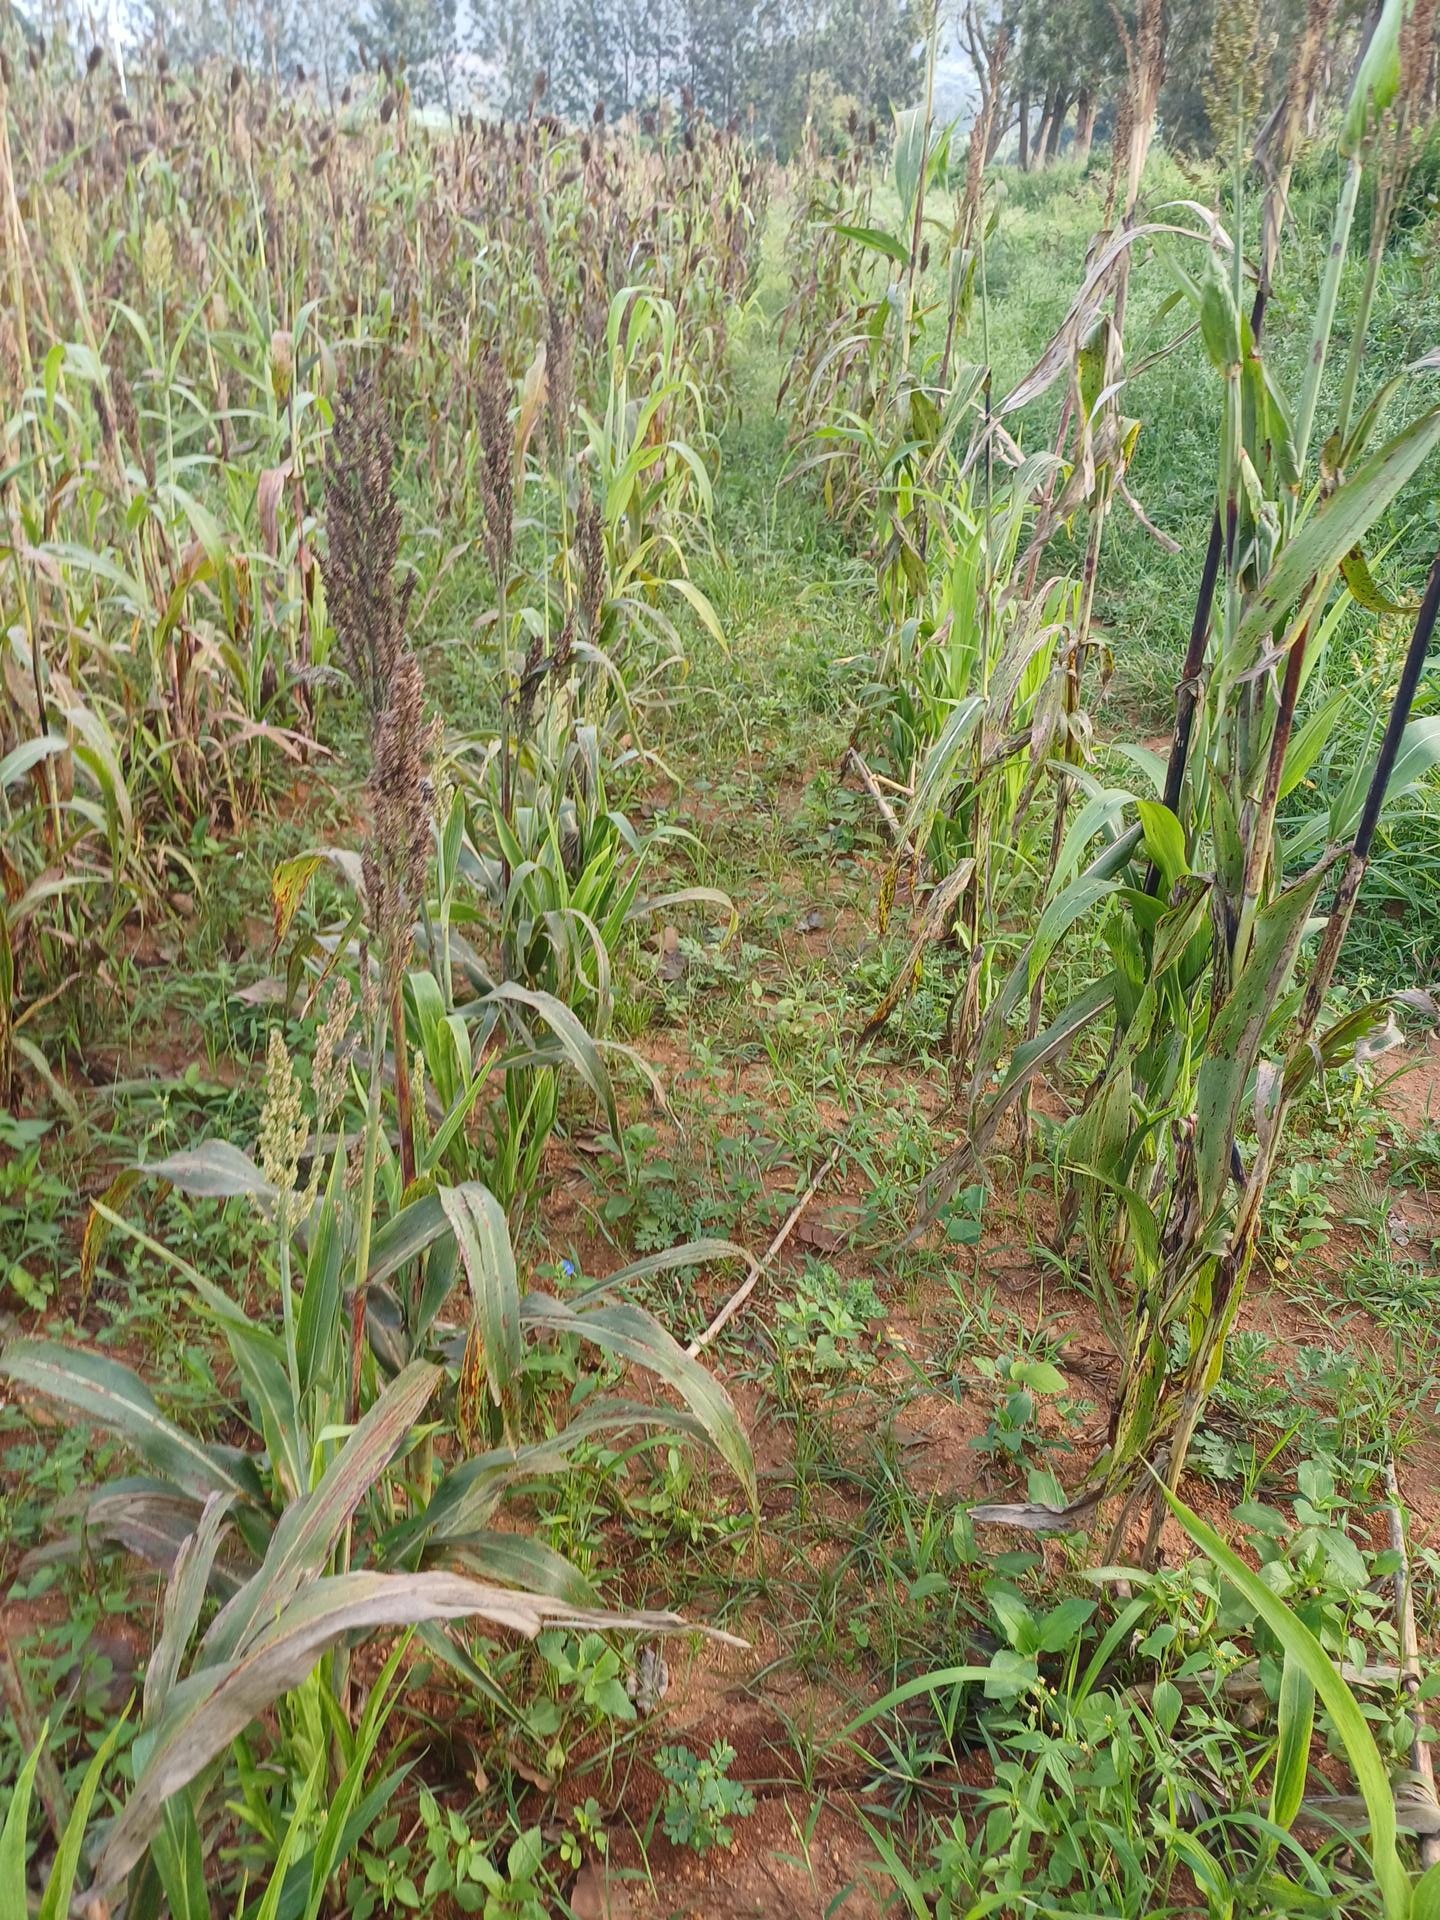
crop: sorghum
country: Kenya
